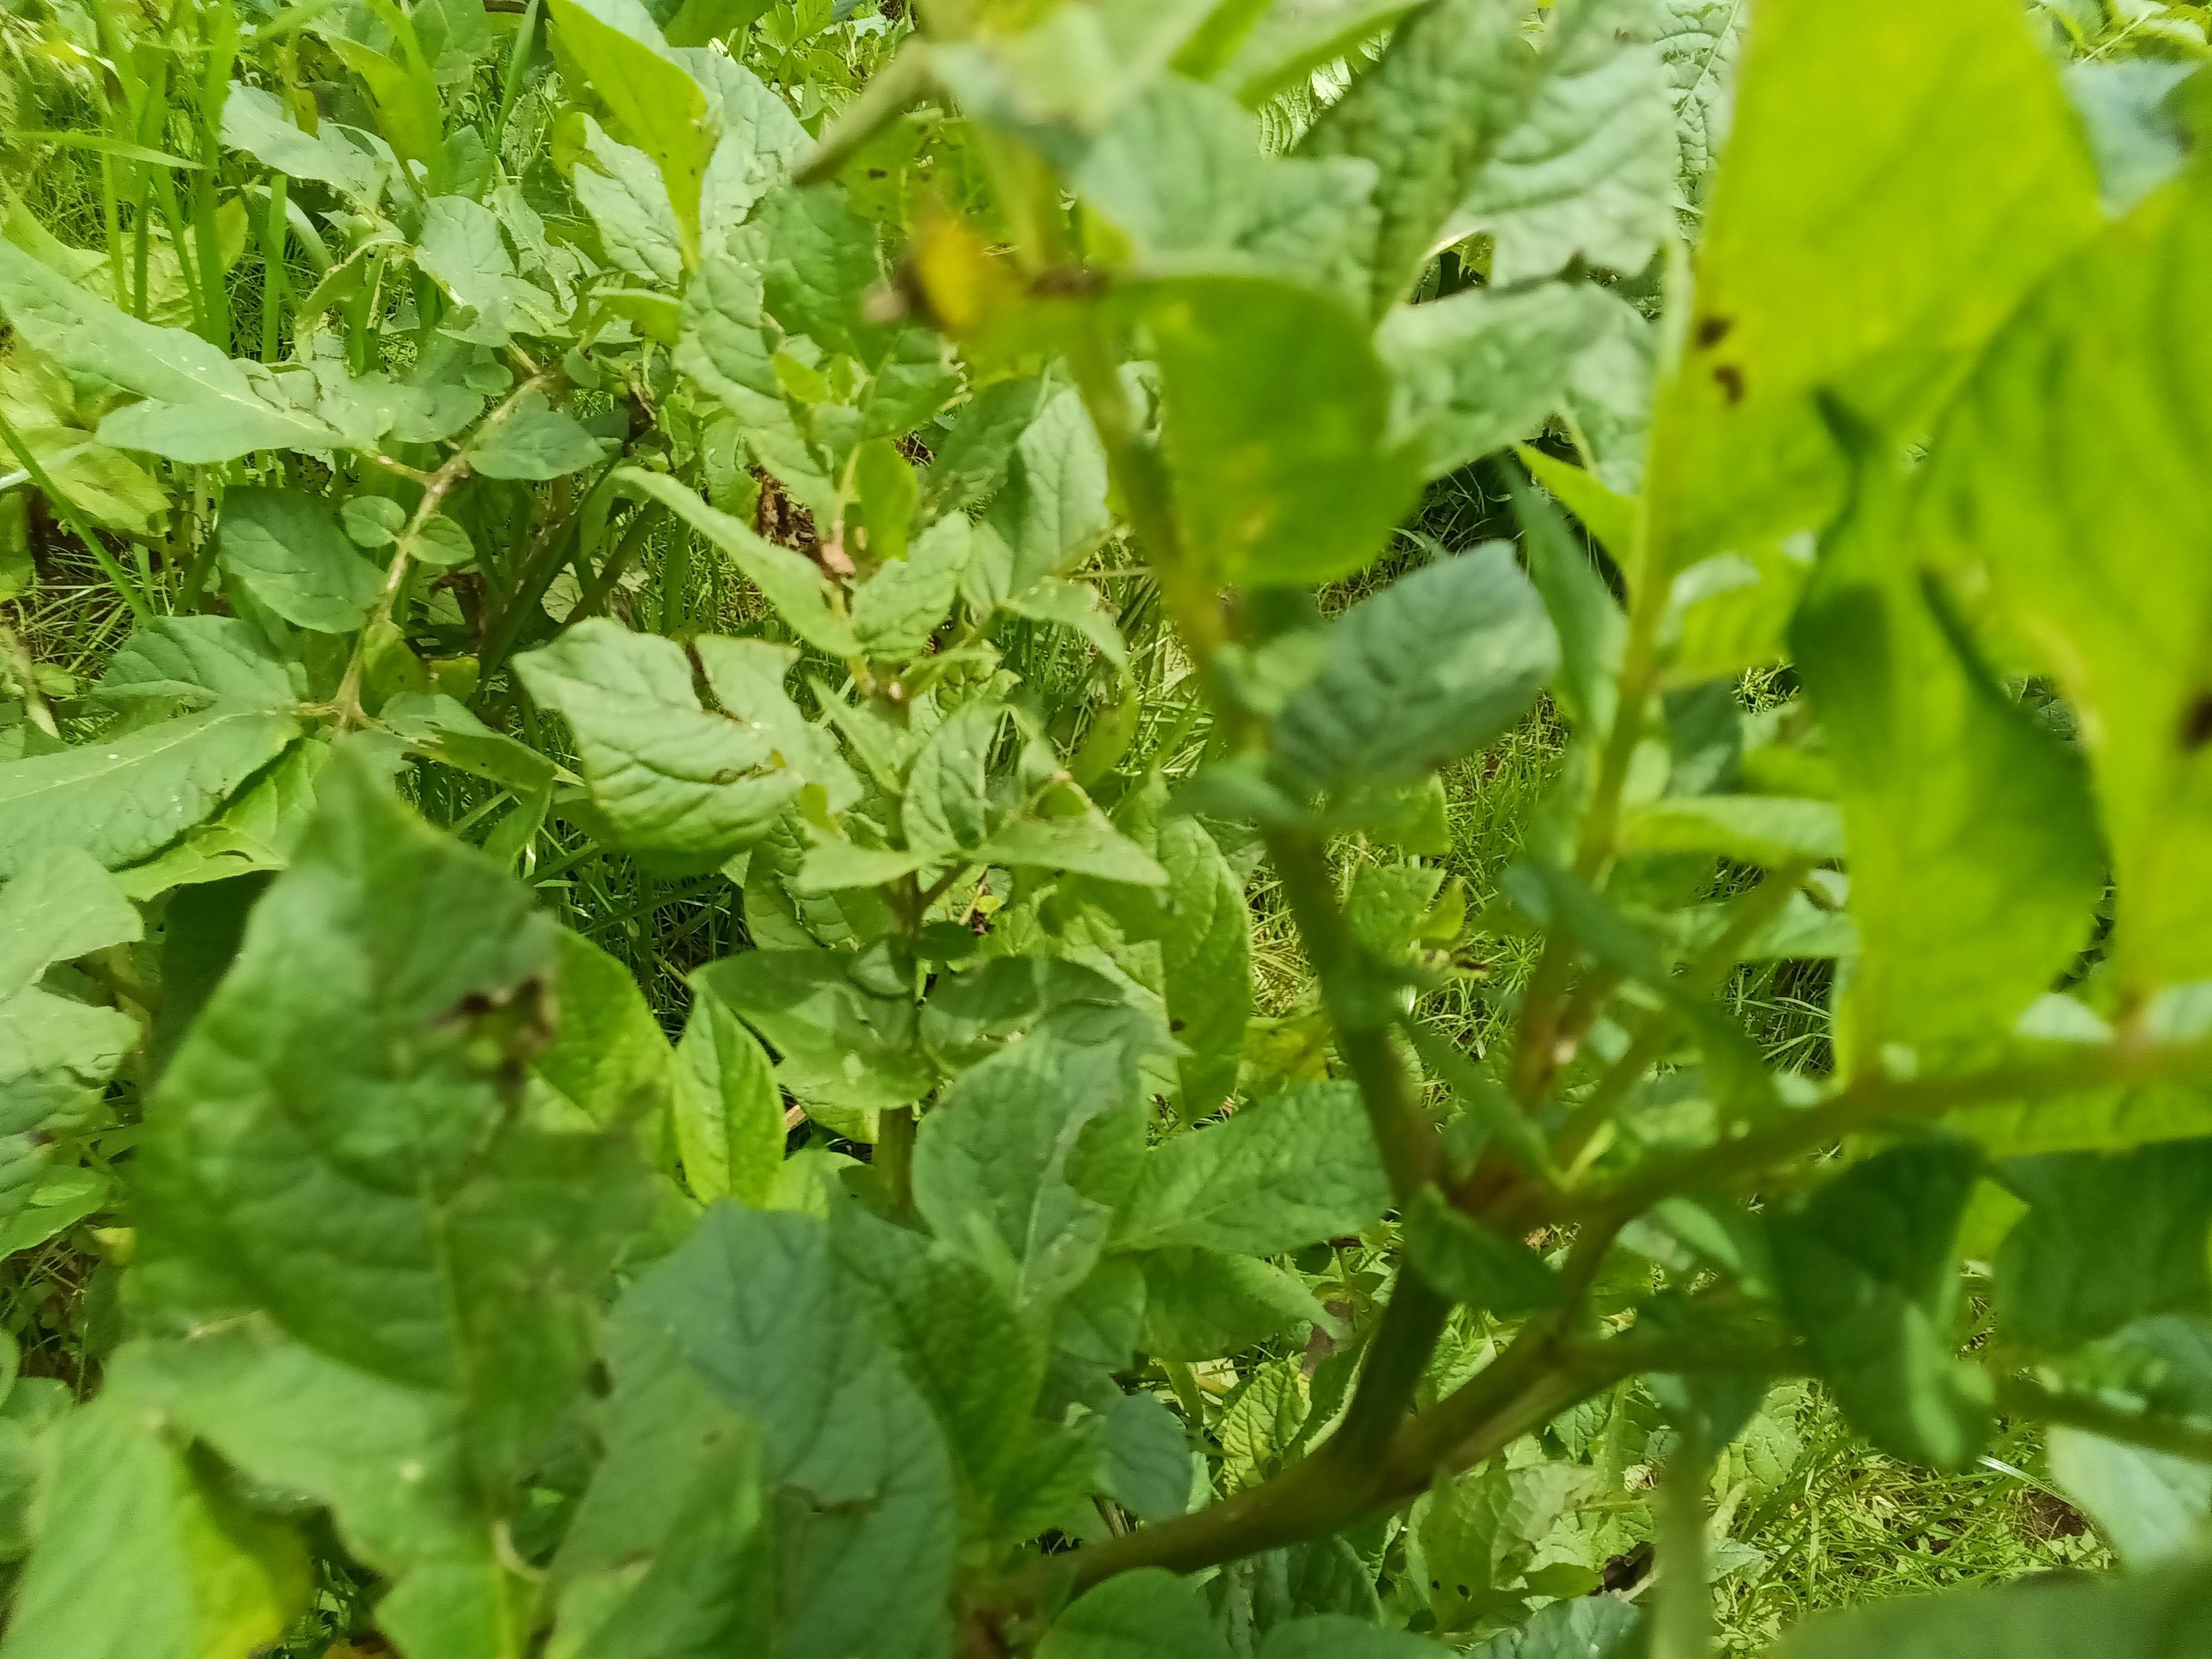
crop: potato
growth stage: flowering
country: Kenya
